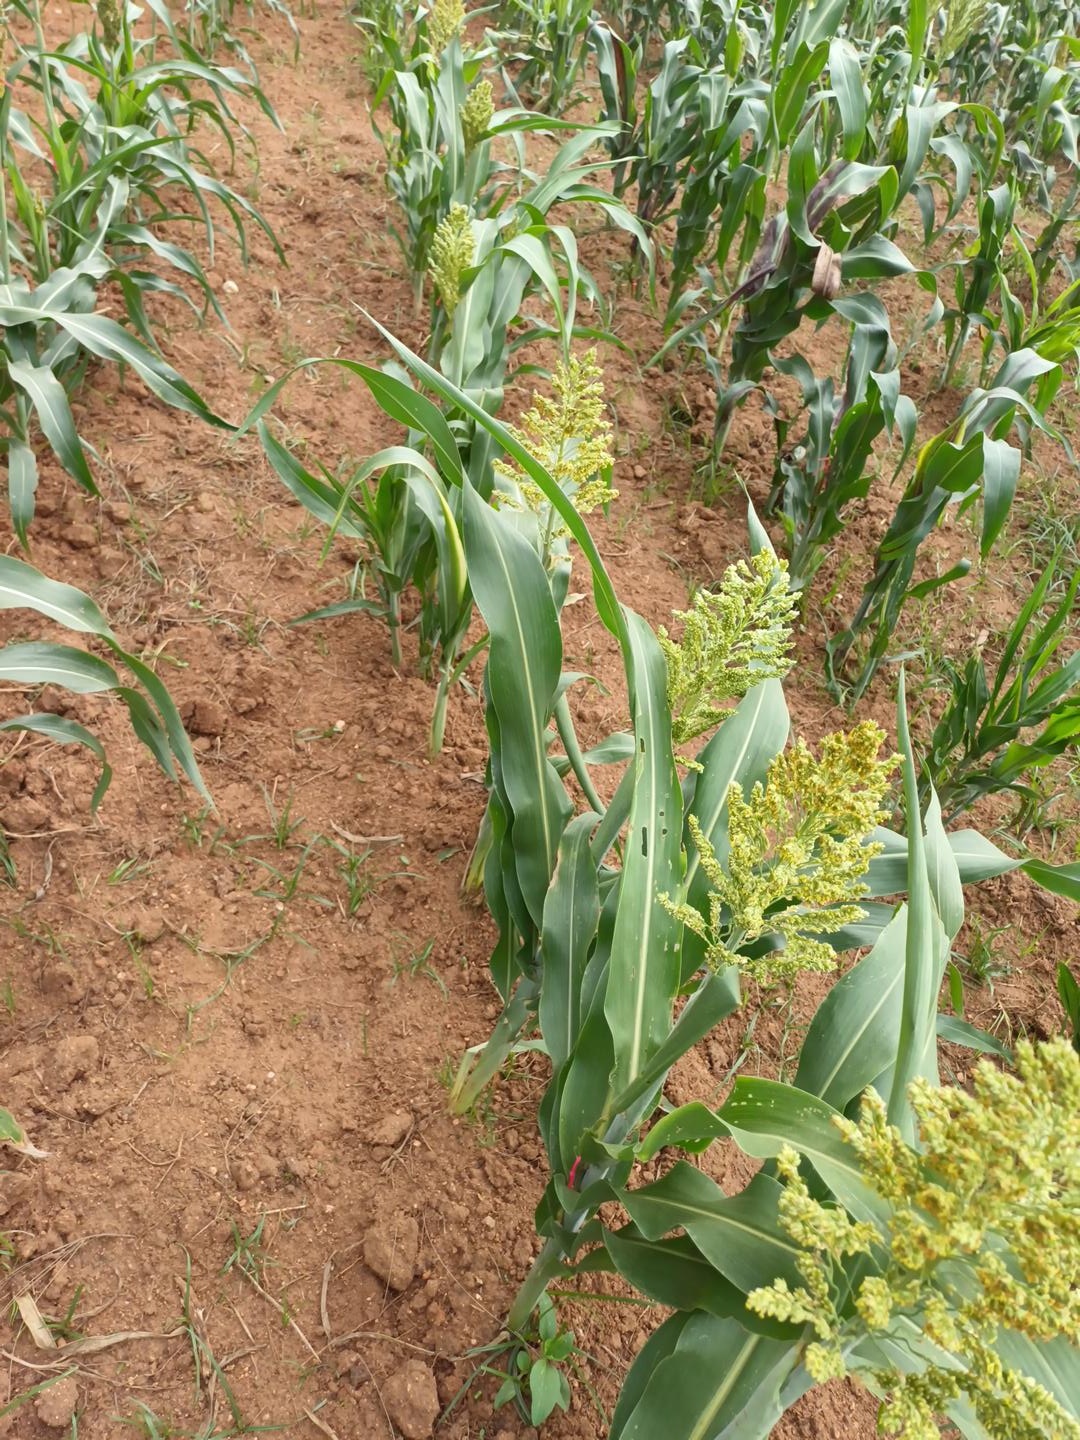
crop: sorghum
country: Kenya
